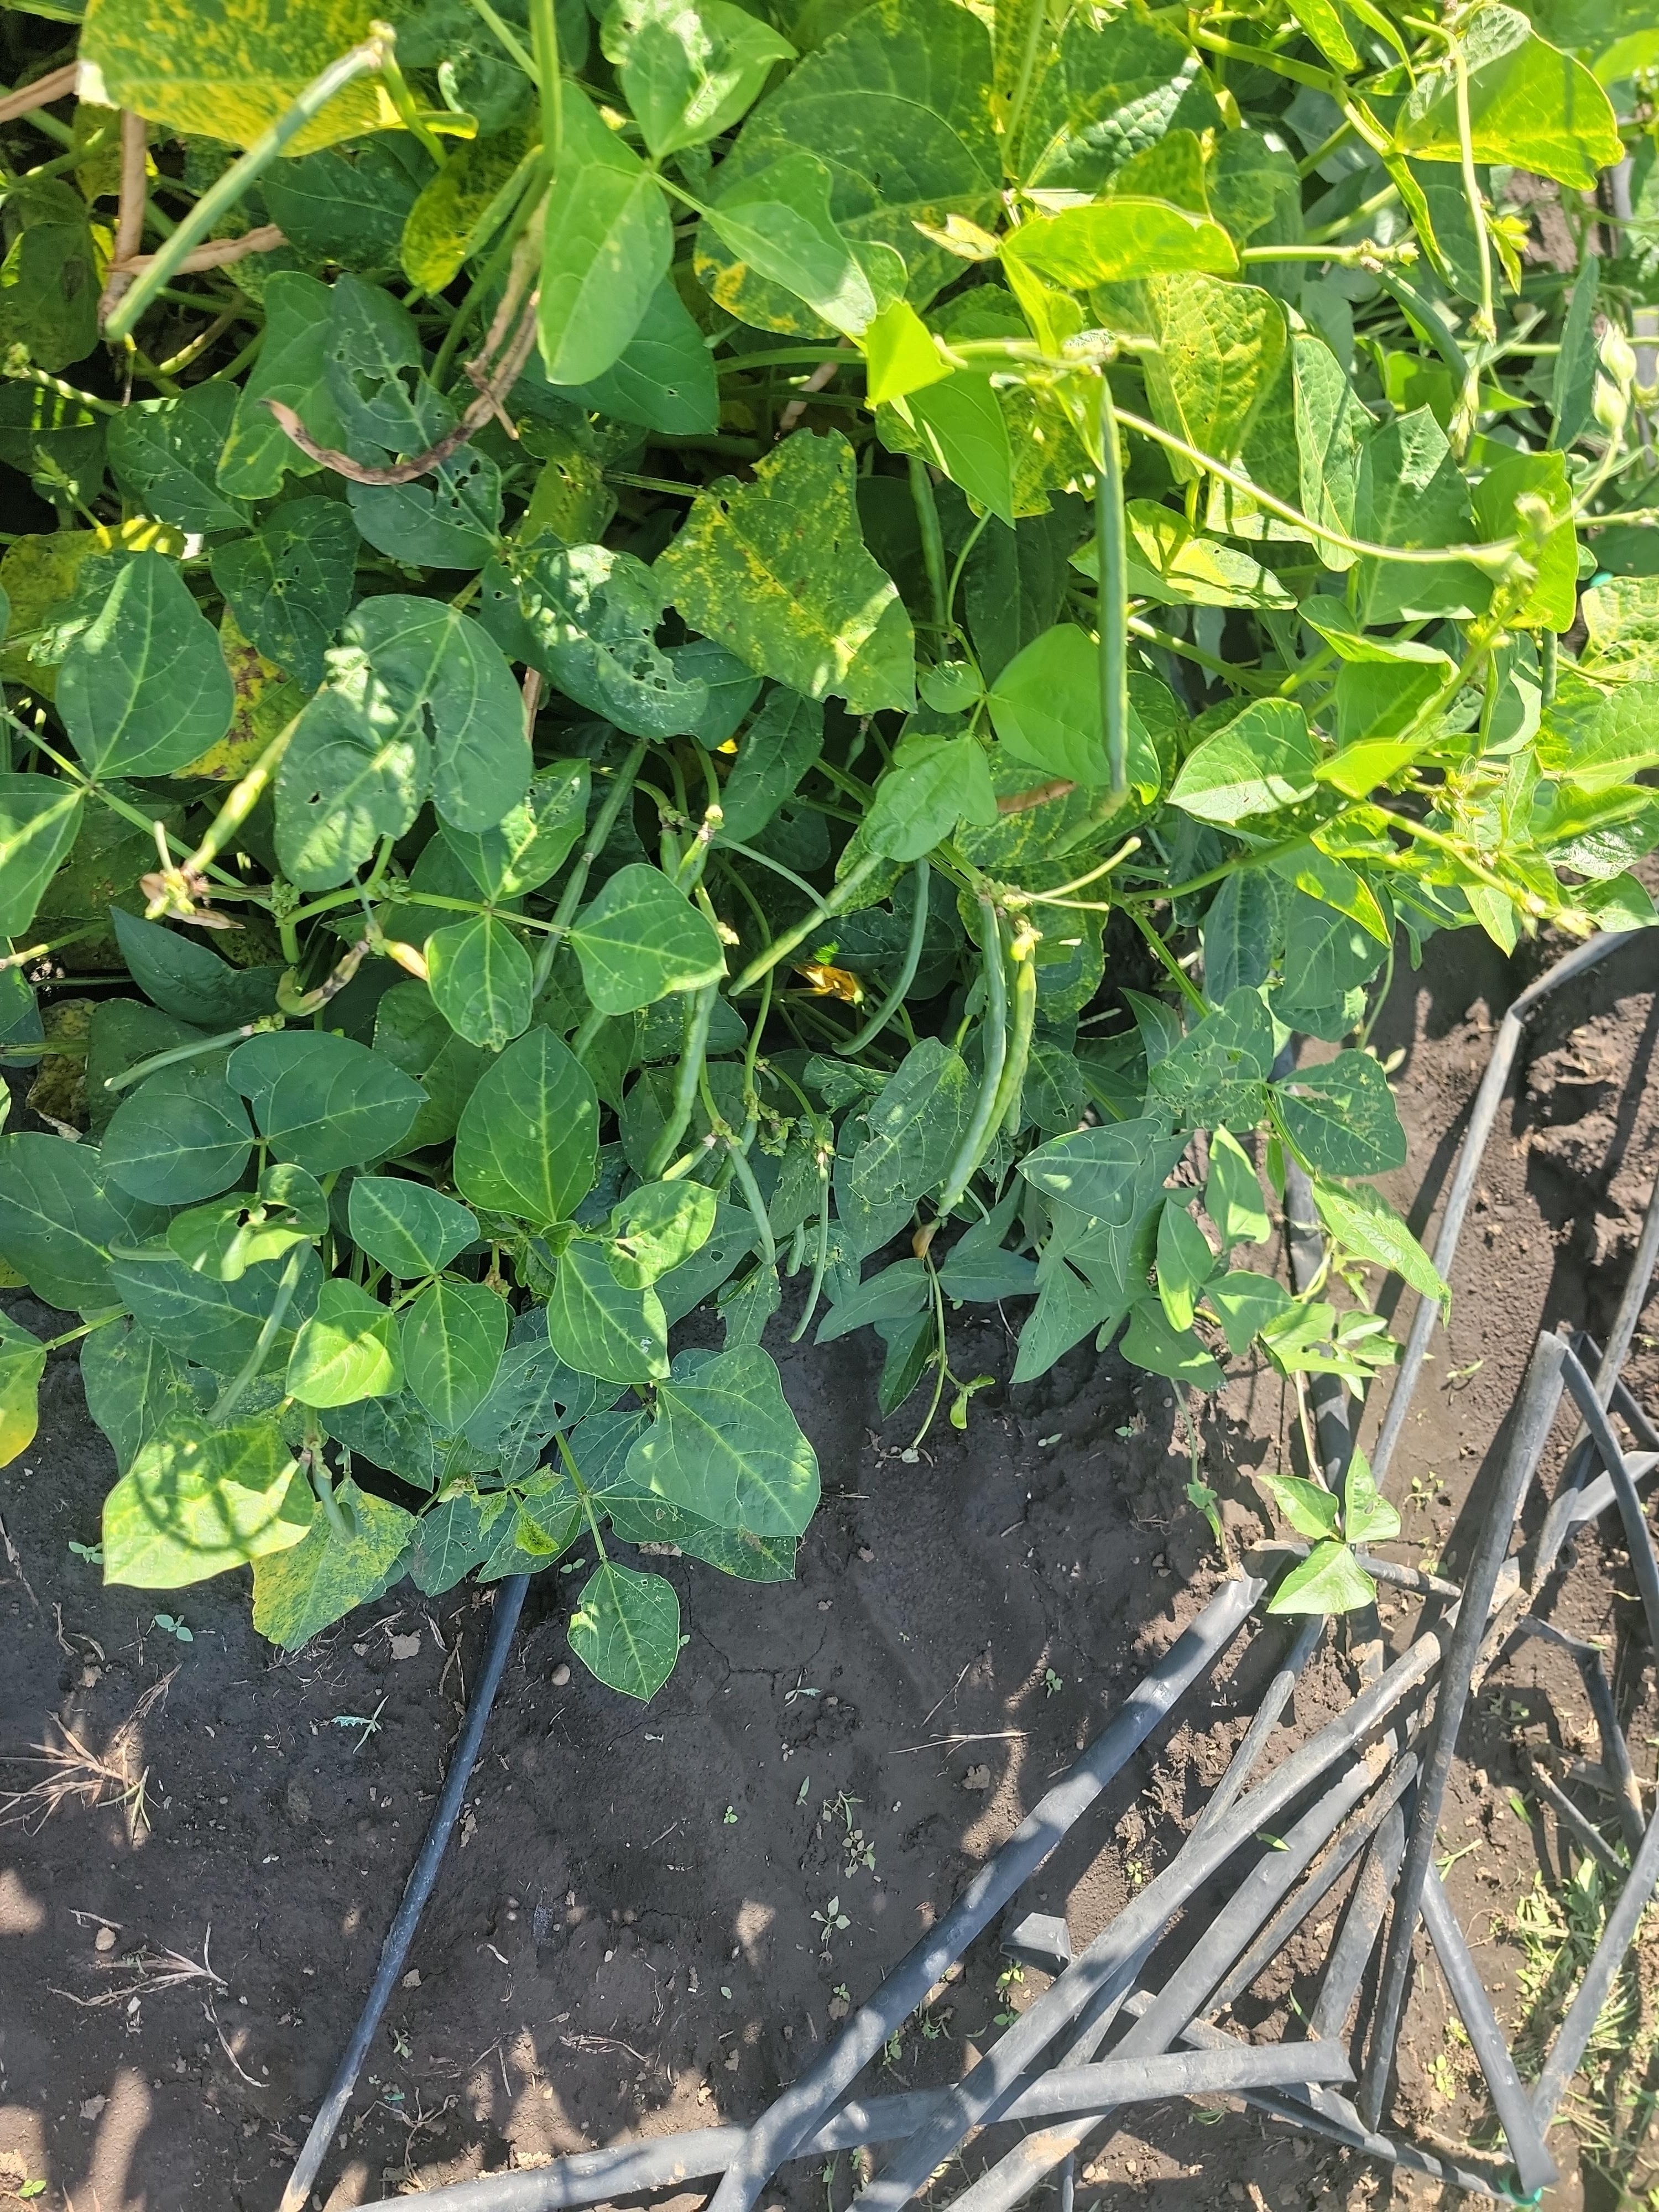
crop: cowpea
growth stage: development pod
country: Tanzania
